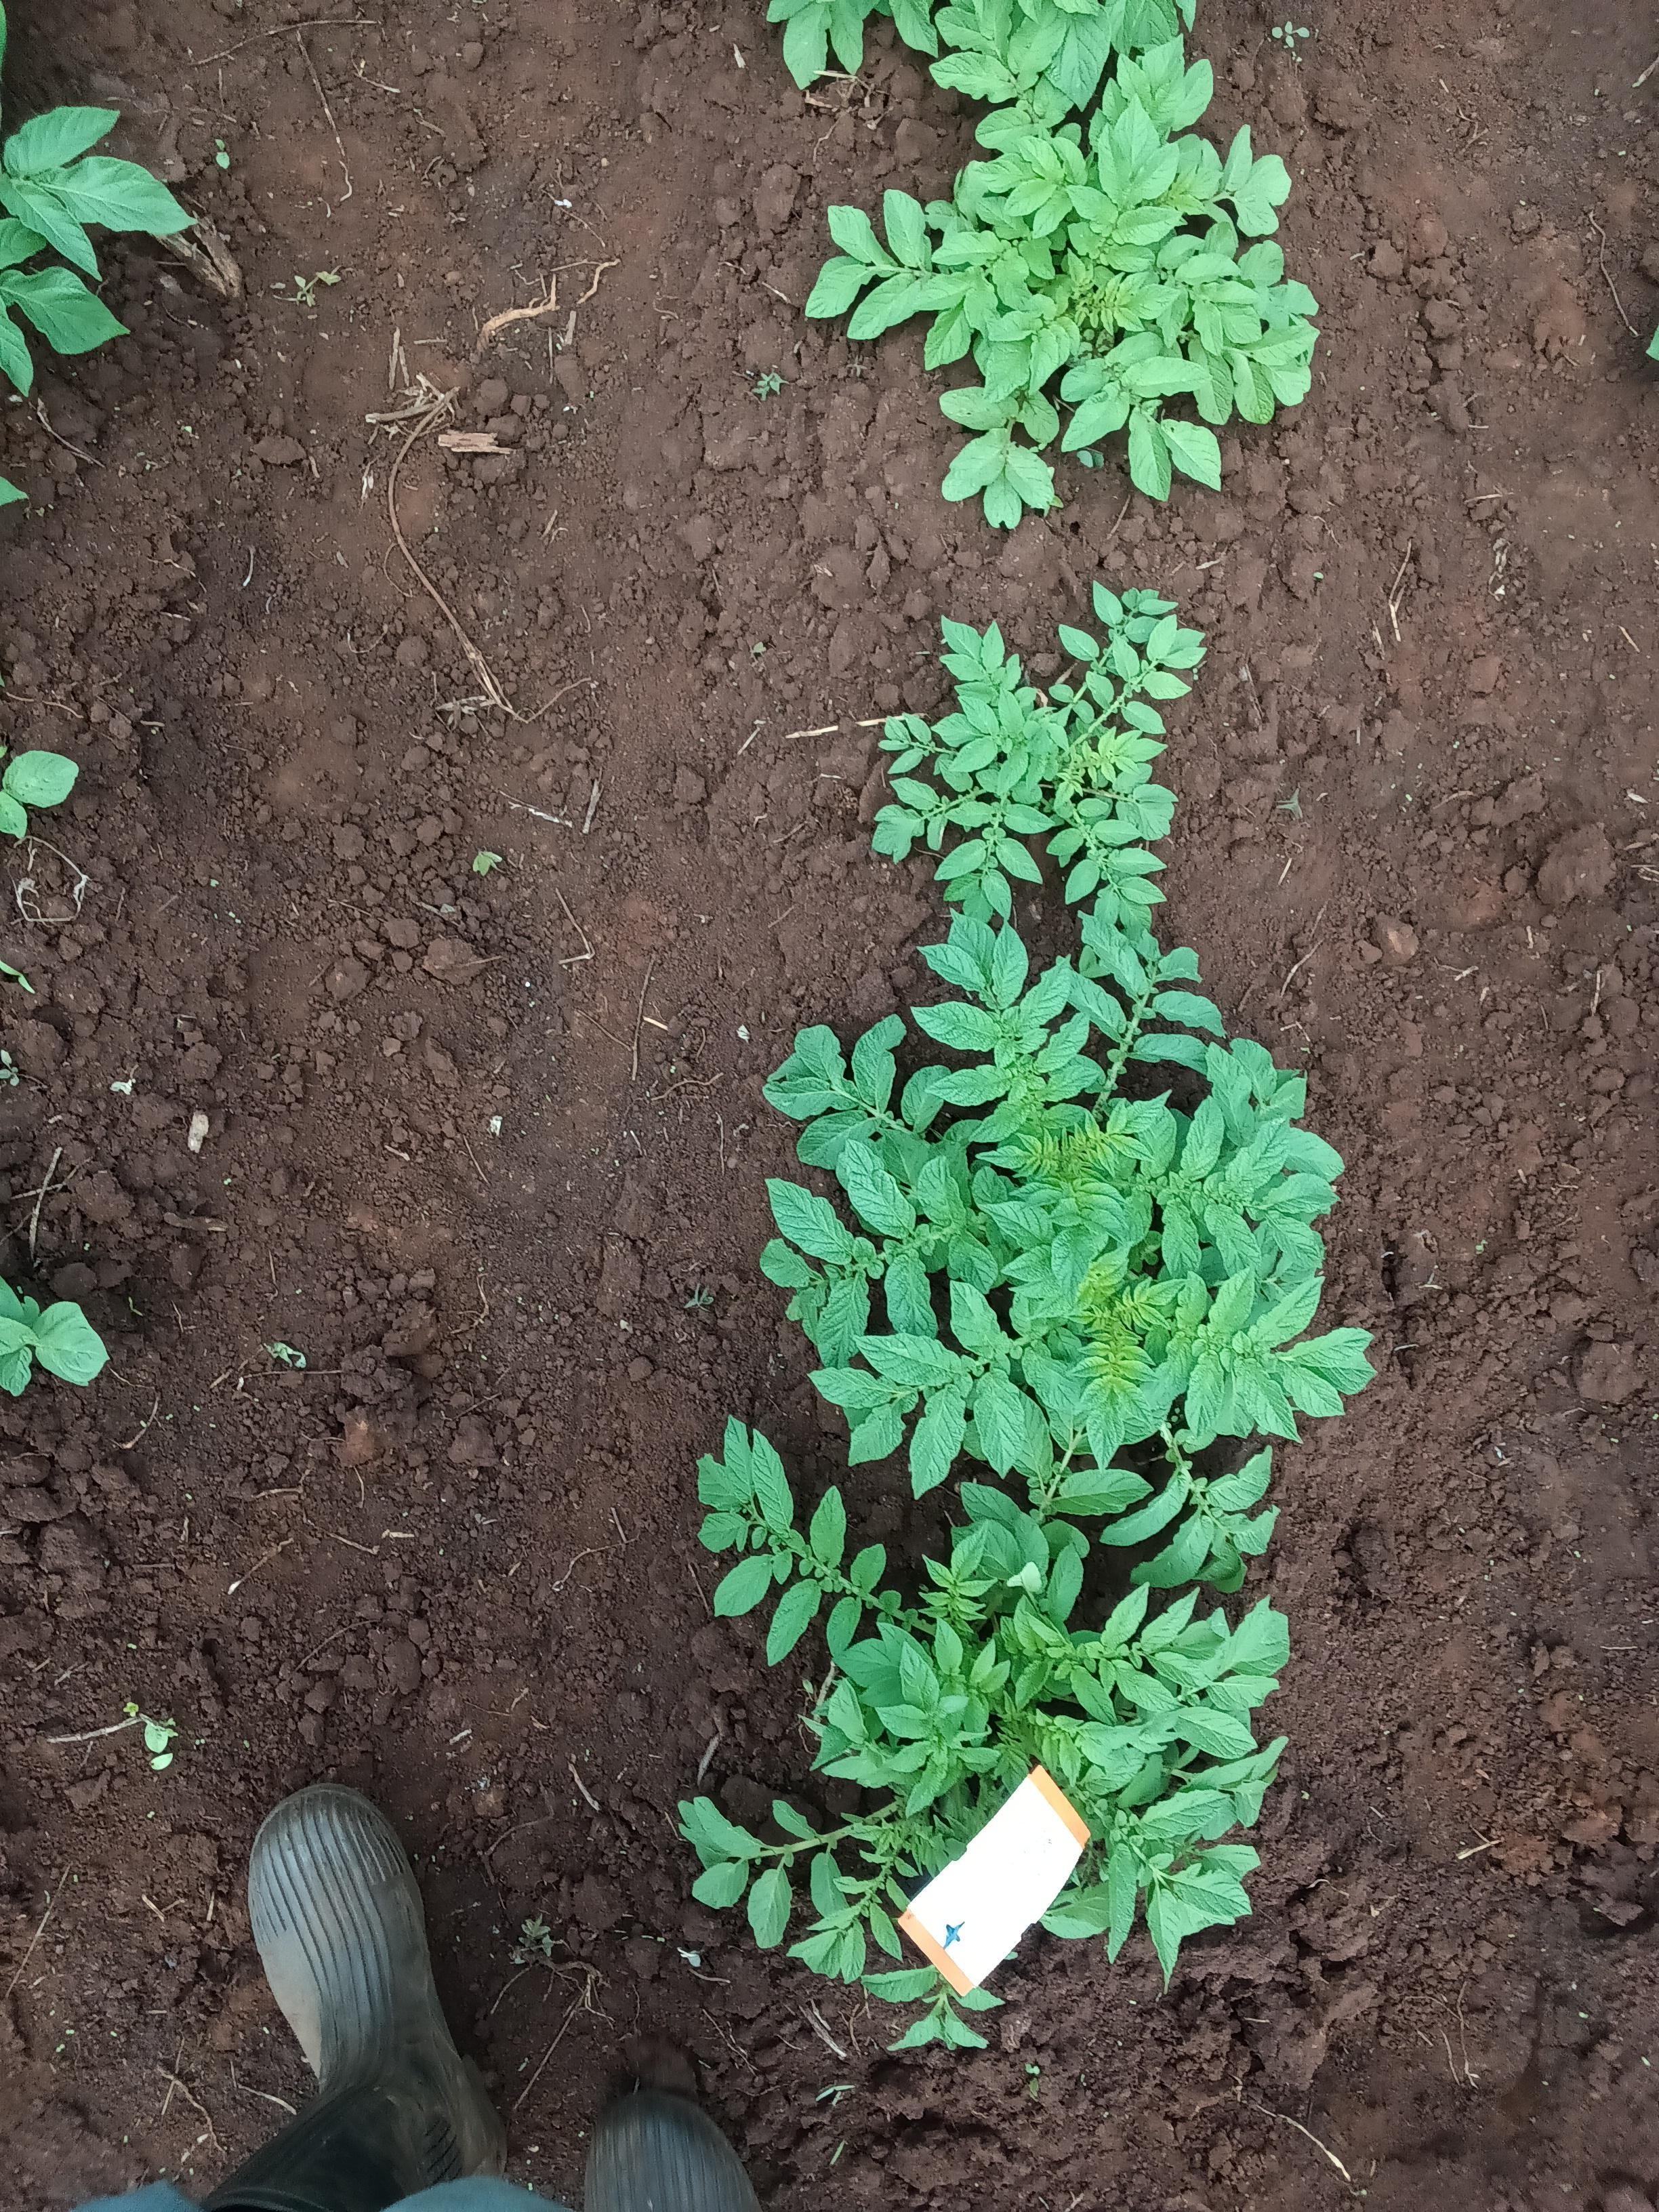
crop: potato
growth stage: vegetative
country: Kenya
